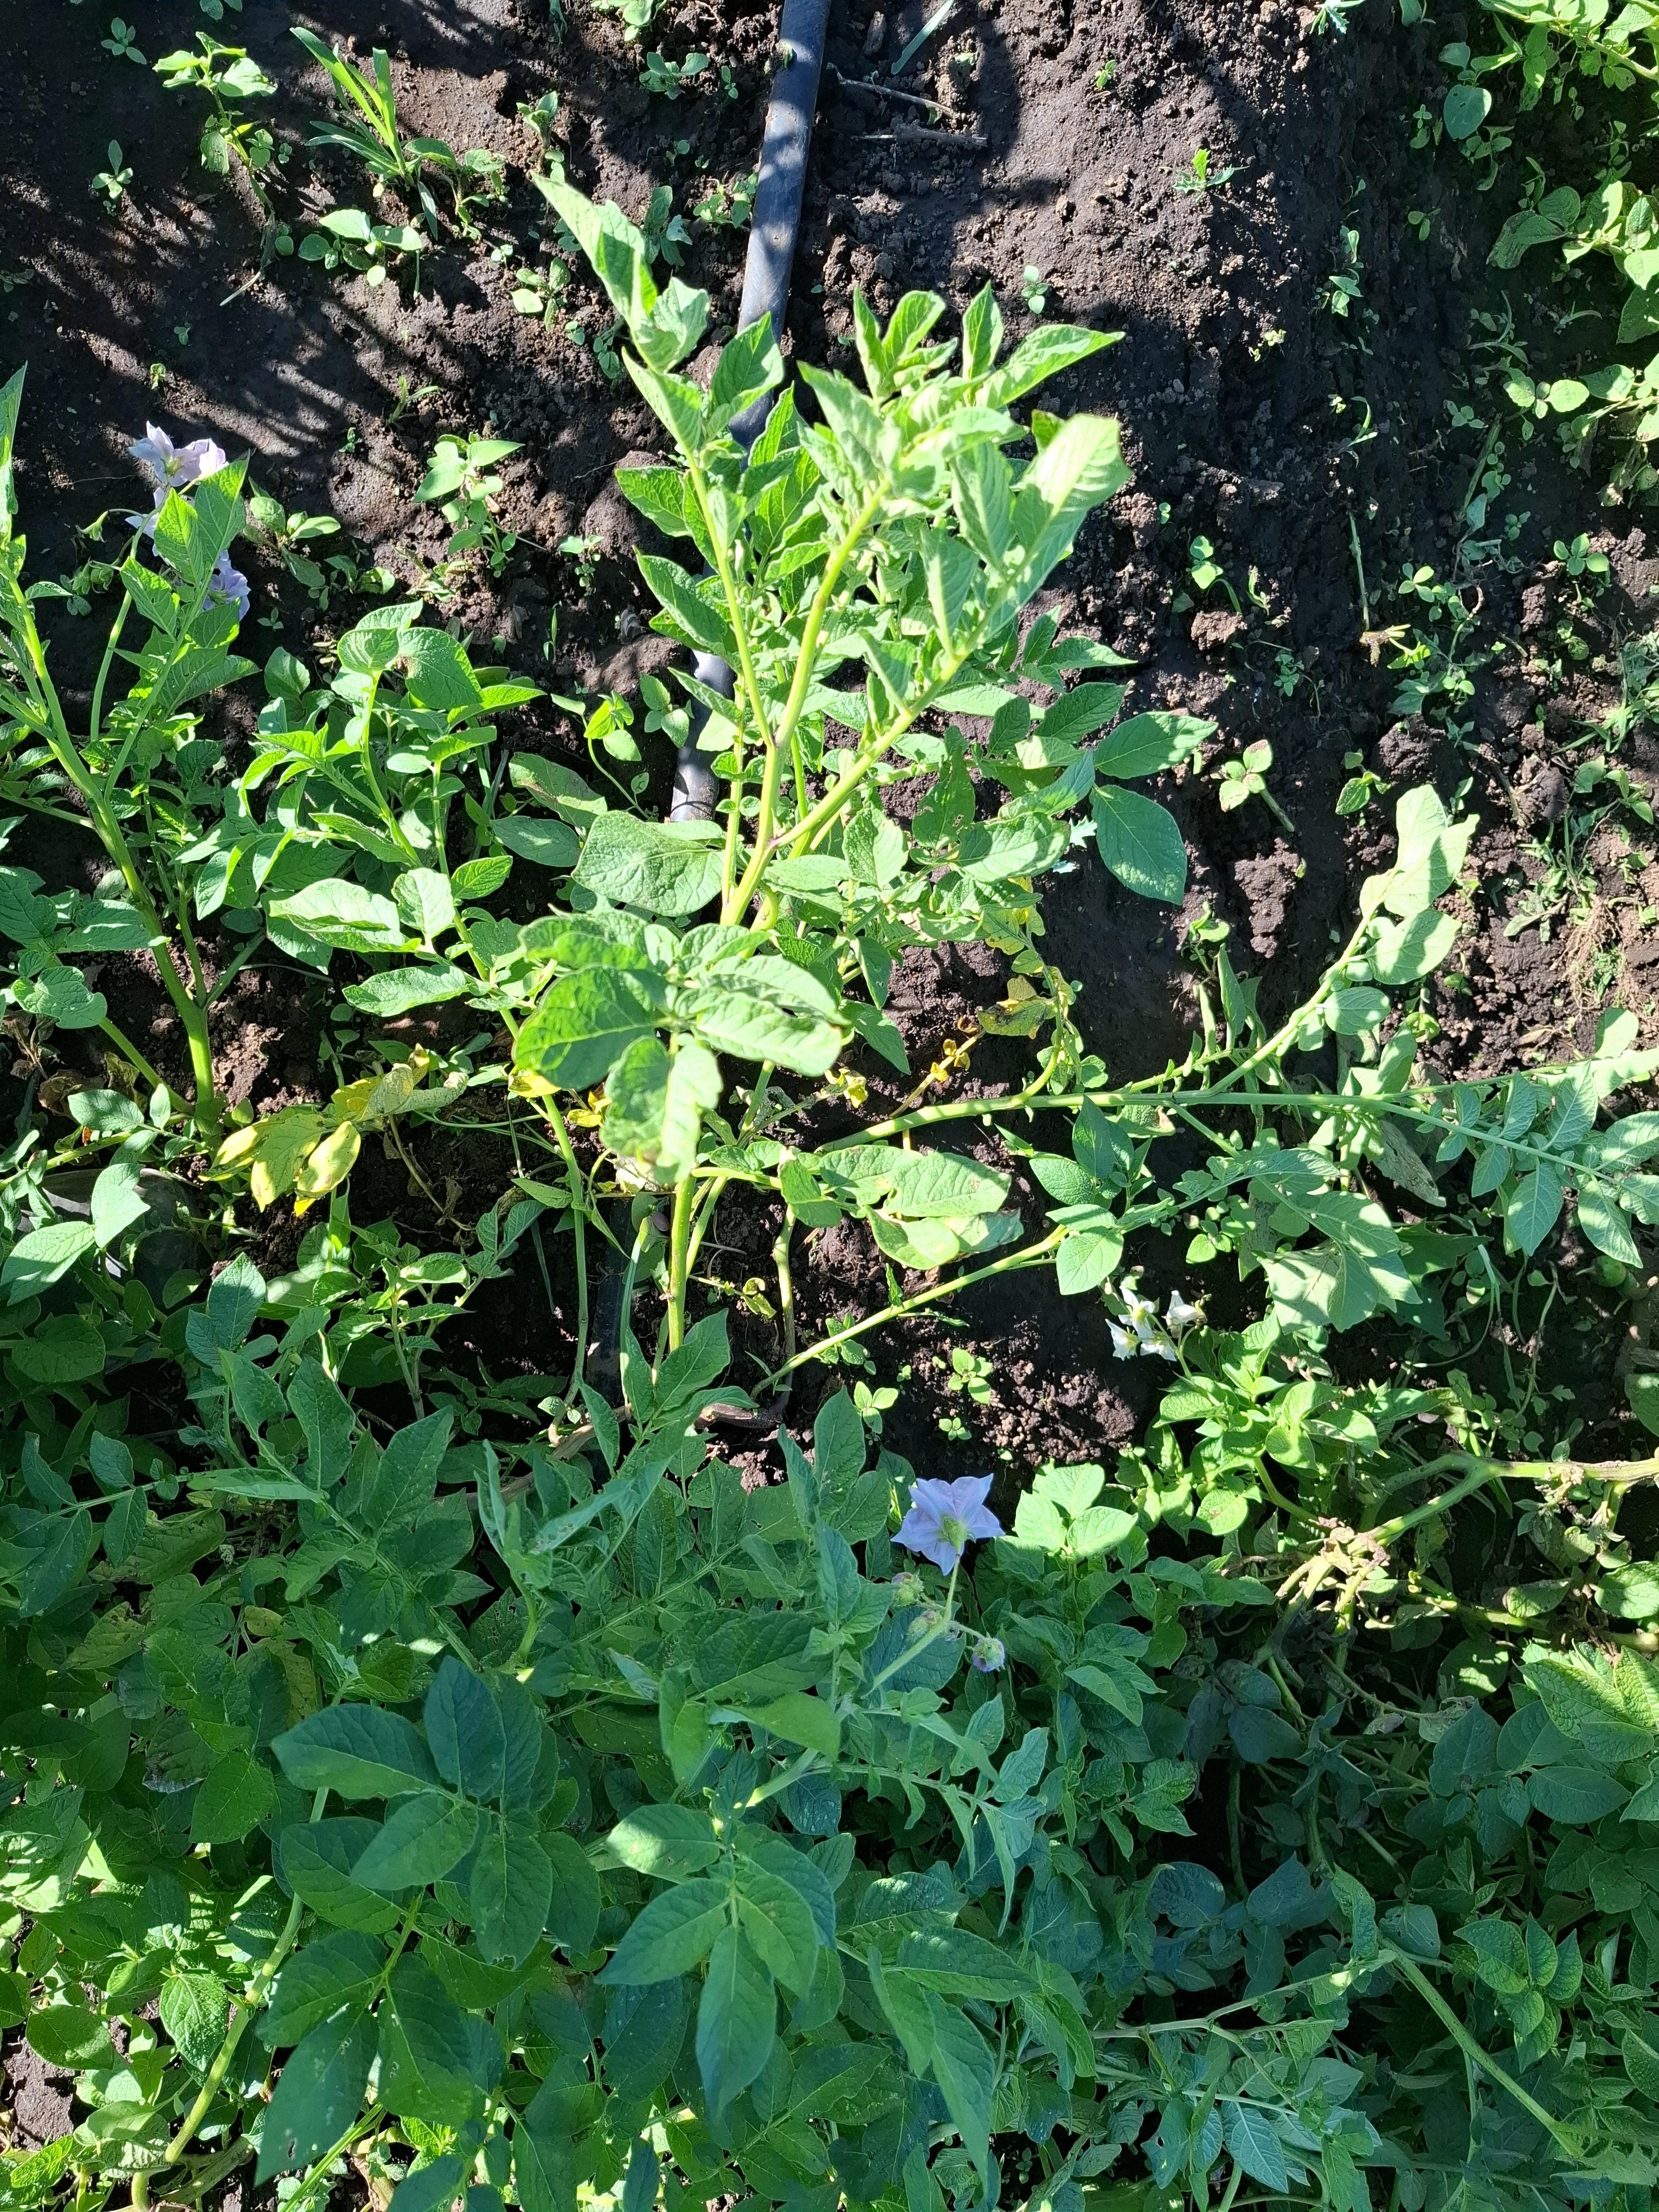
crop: potato
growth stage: flowering
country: Tanzania
